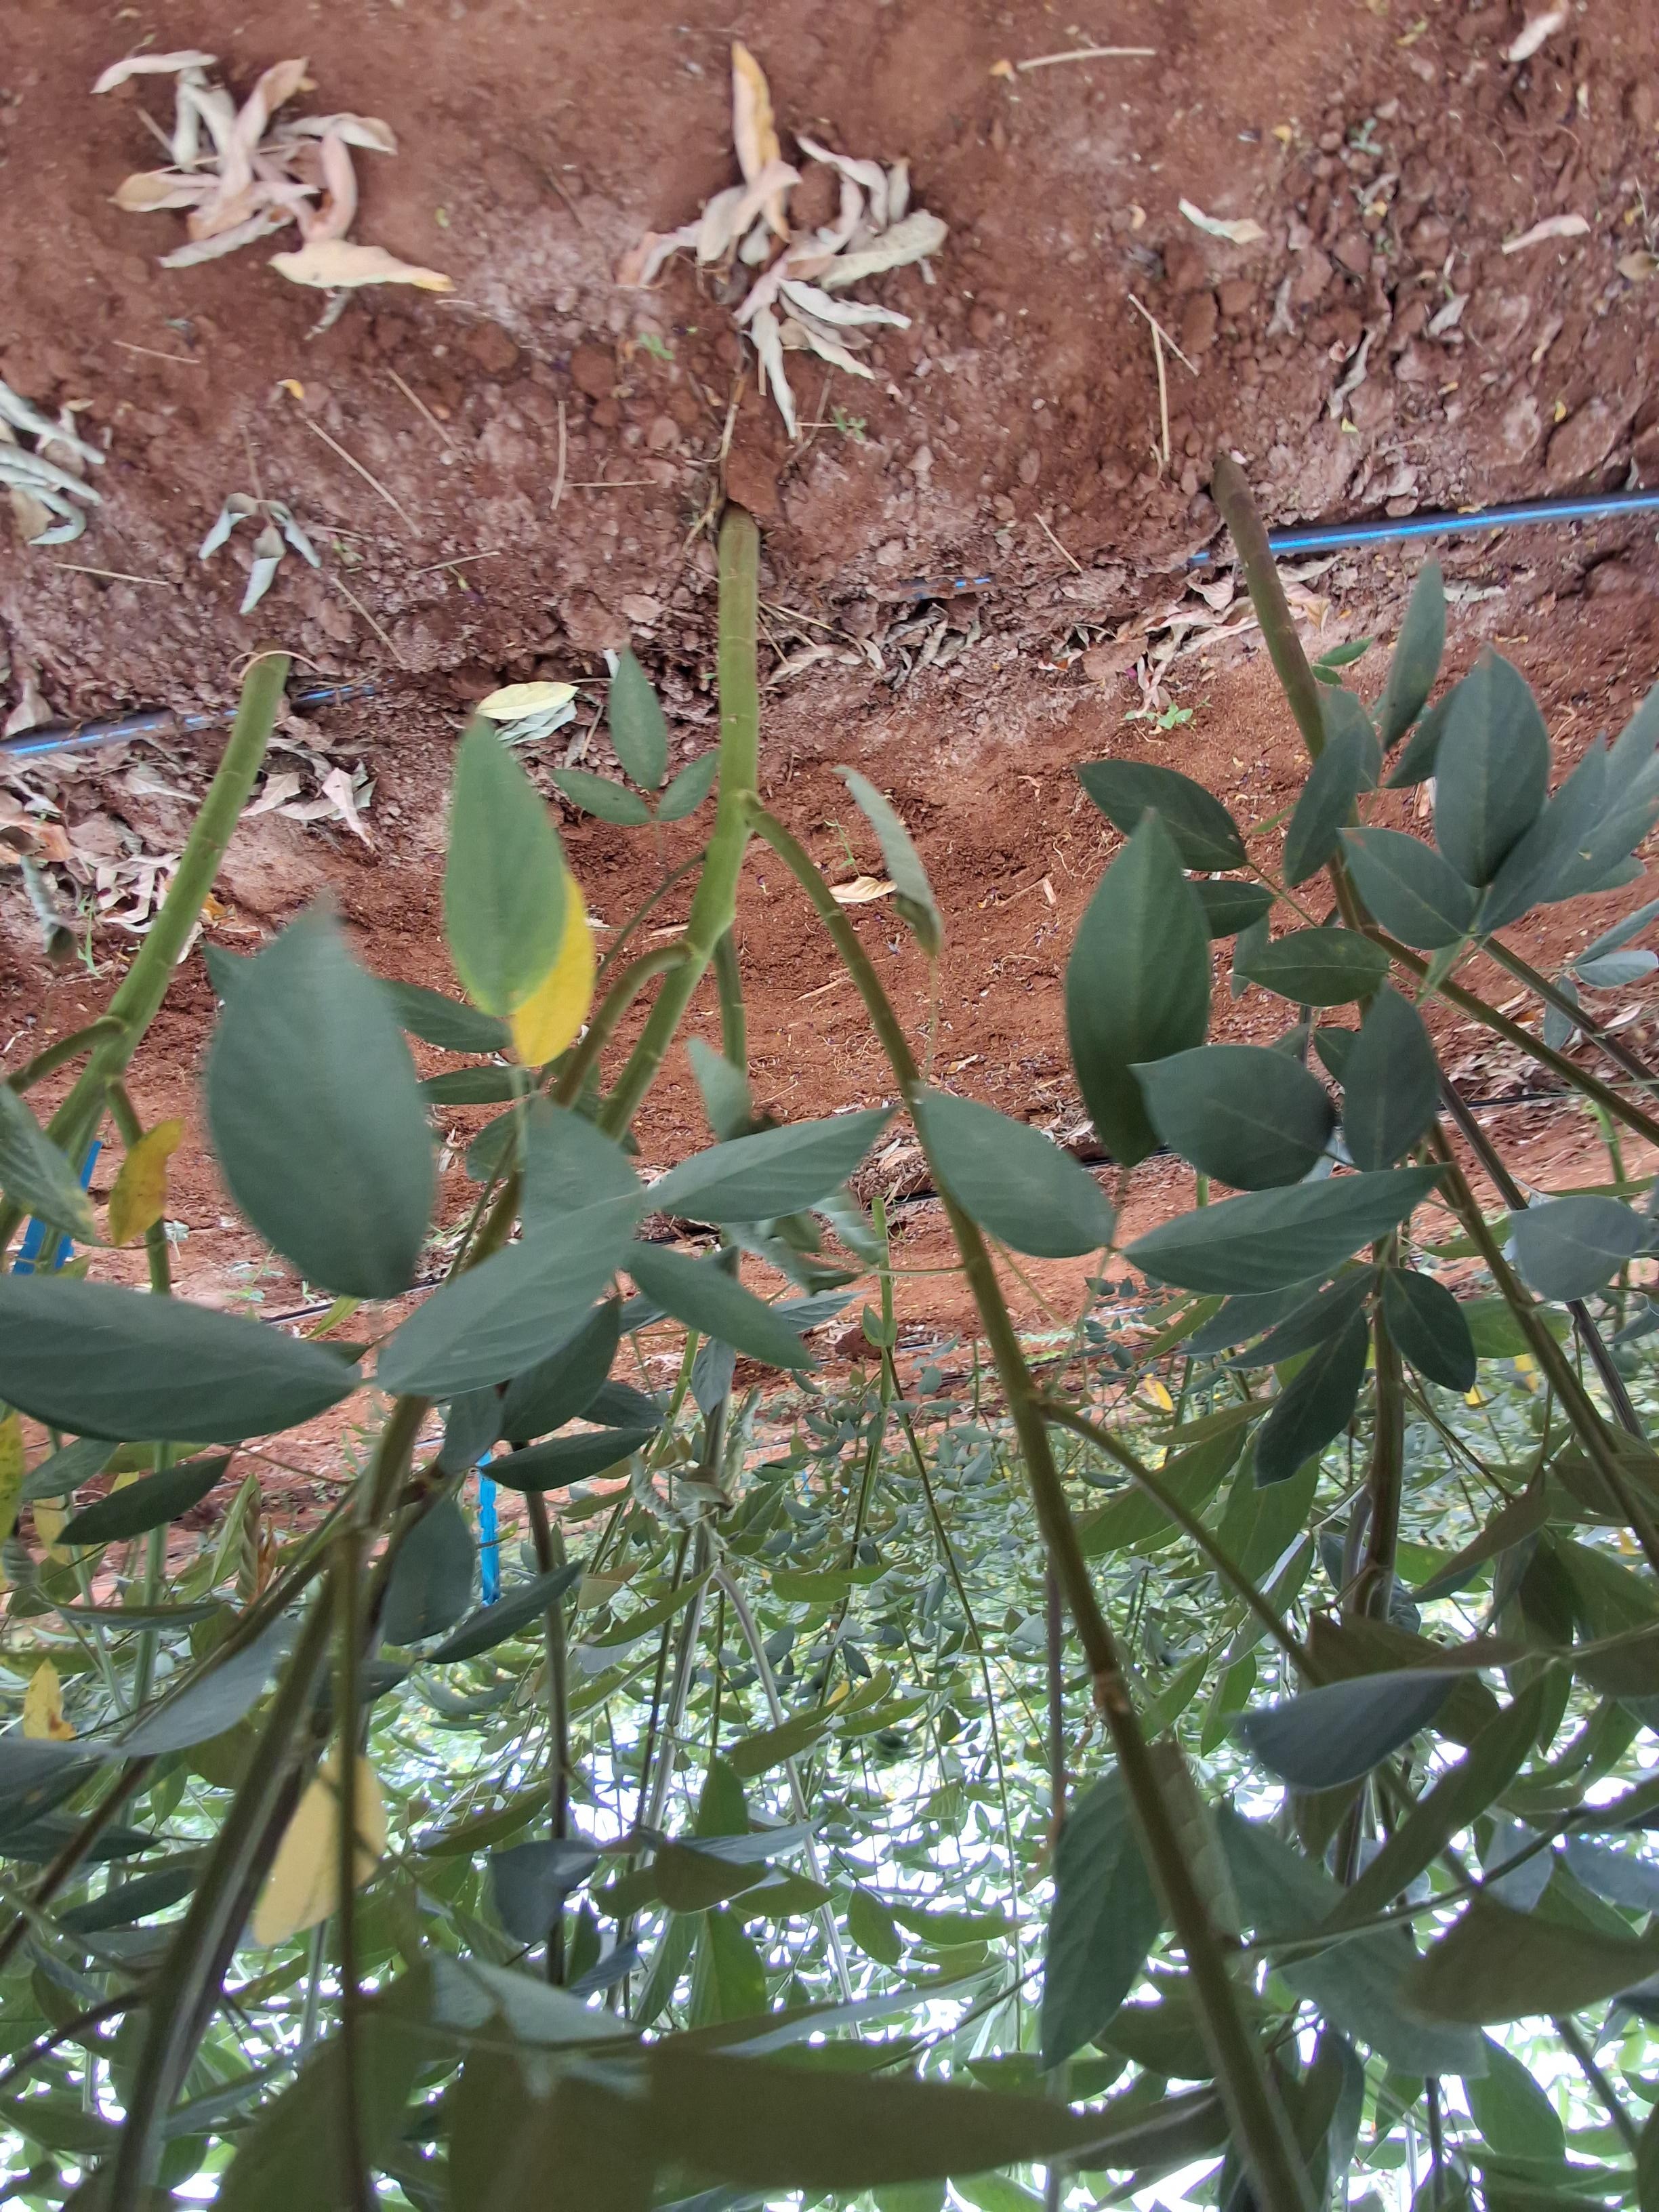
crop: pigeonpea
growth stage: flowering
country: Kenya
